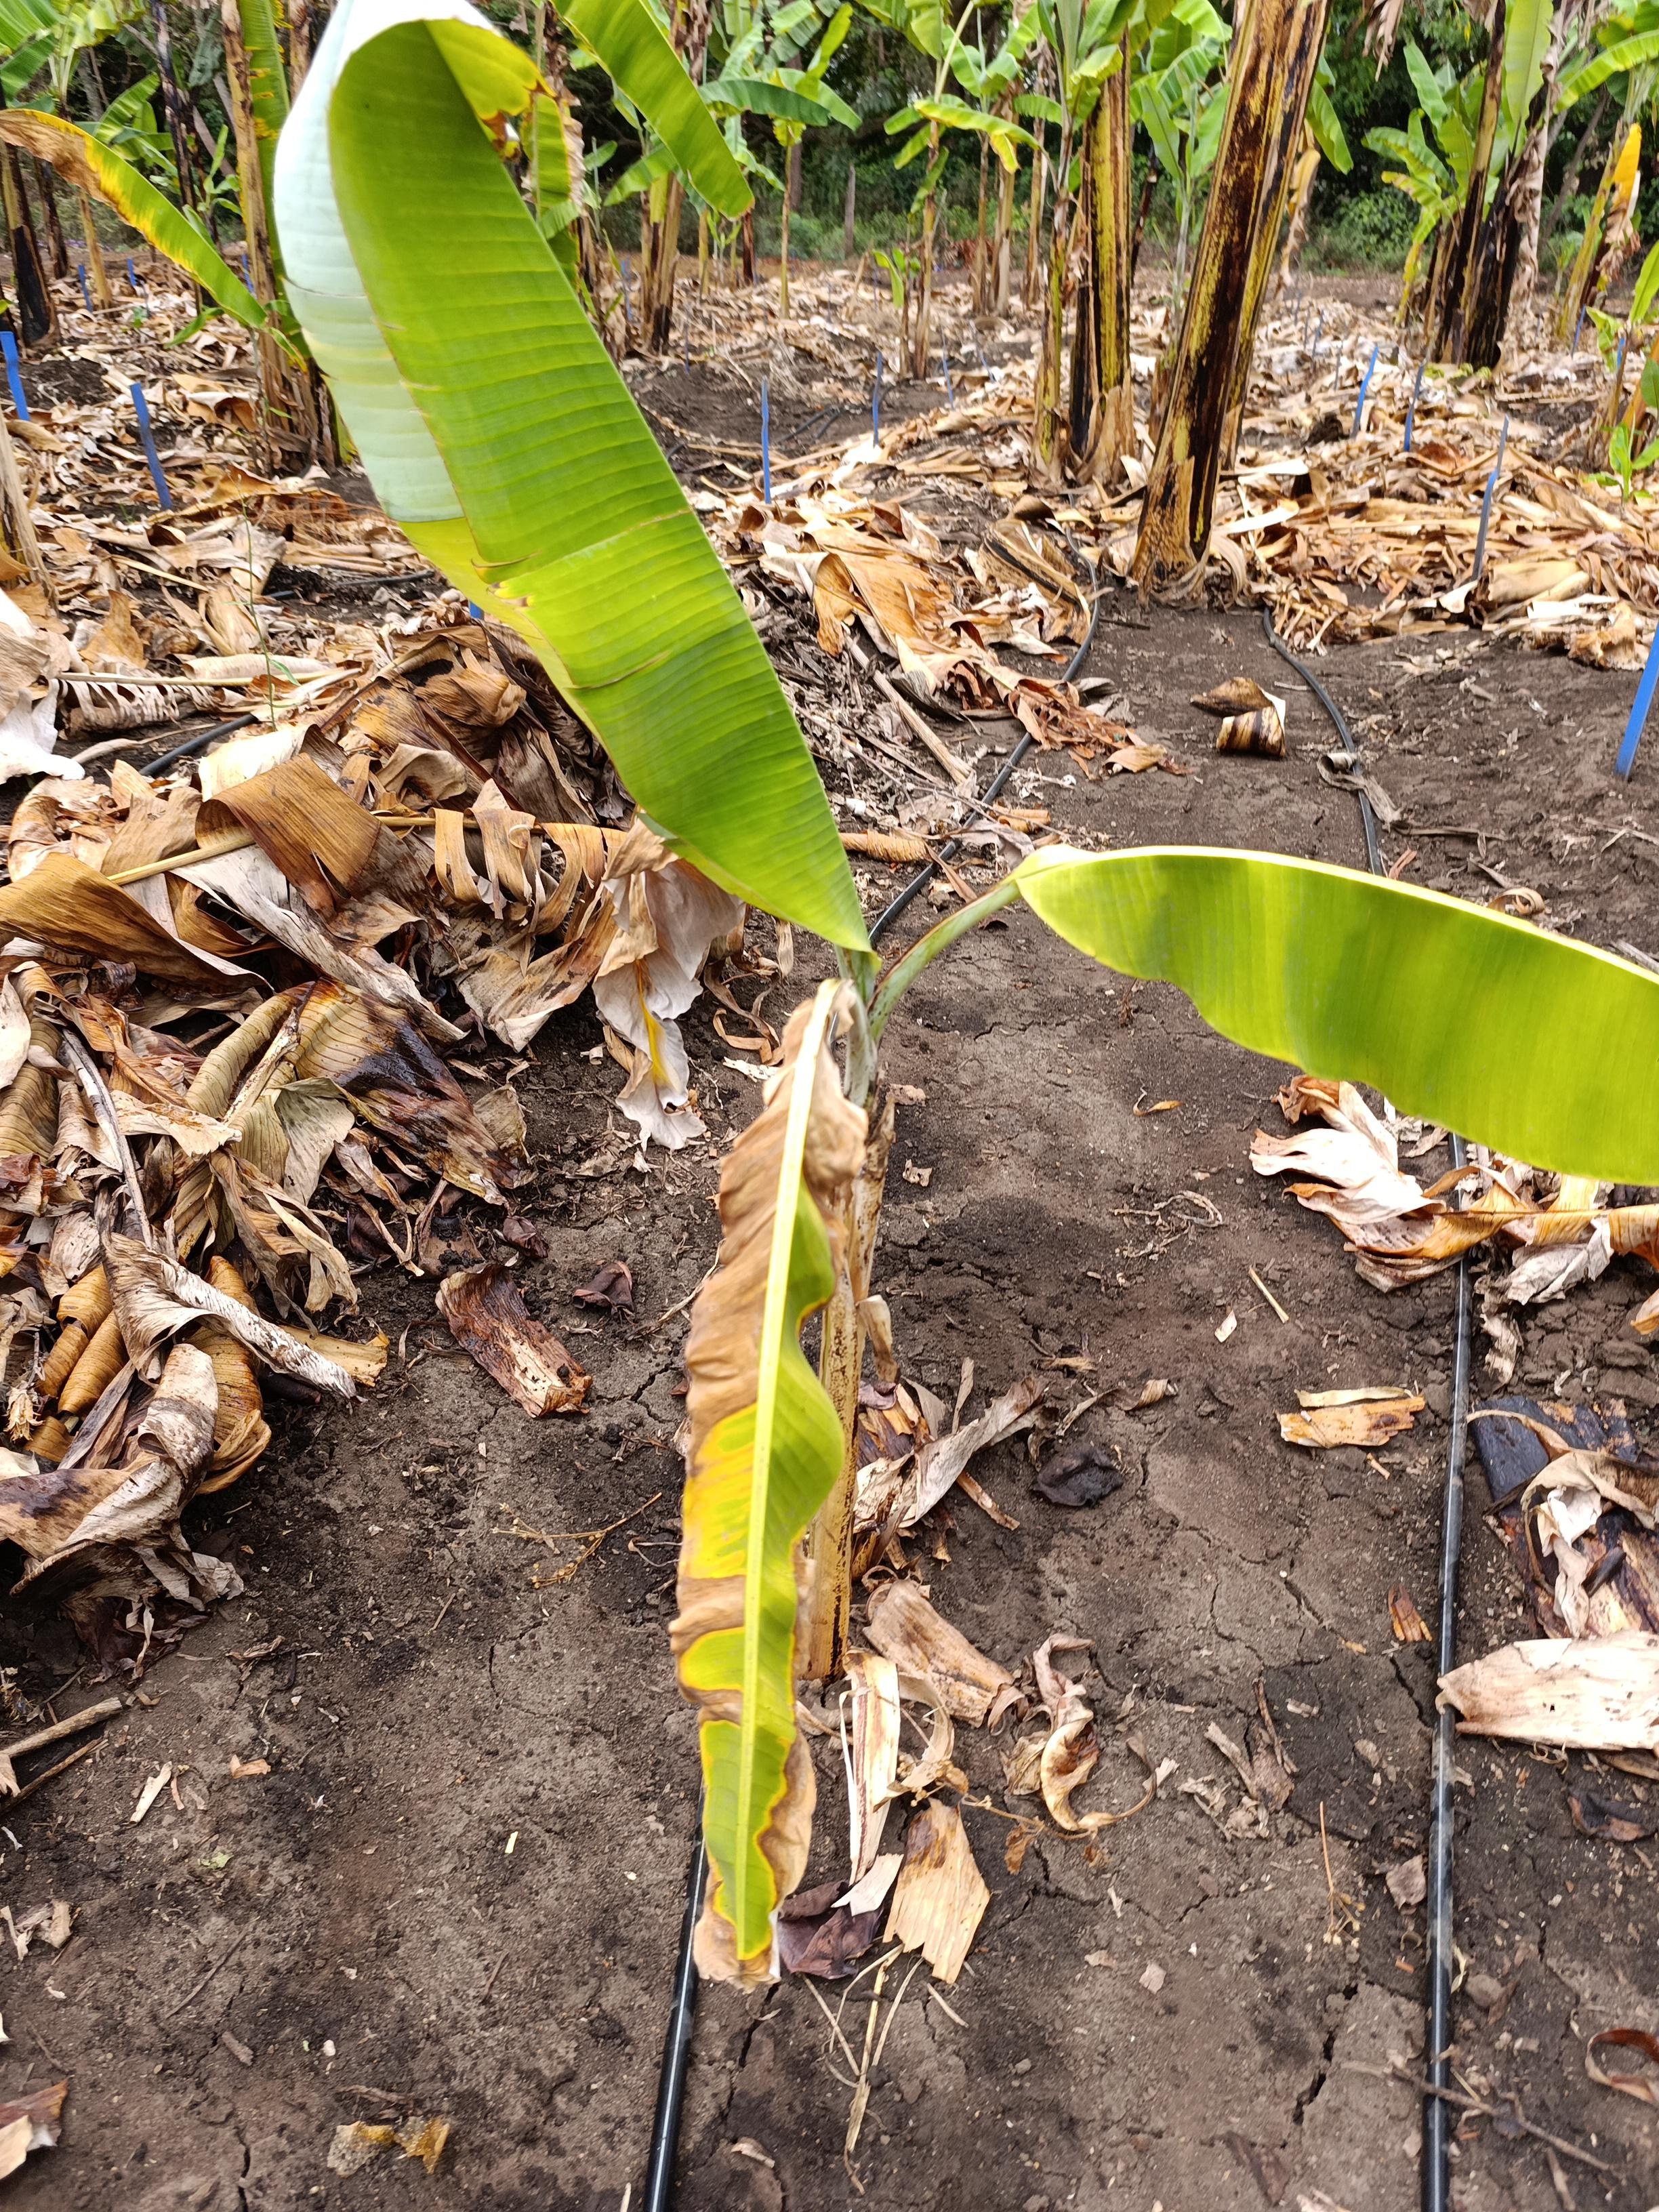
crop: banana
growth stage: vegetative
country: Tanzania
